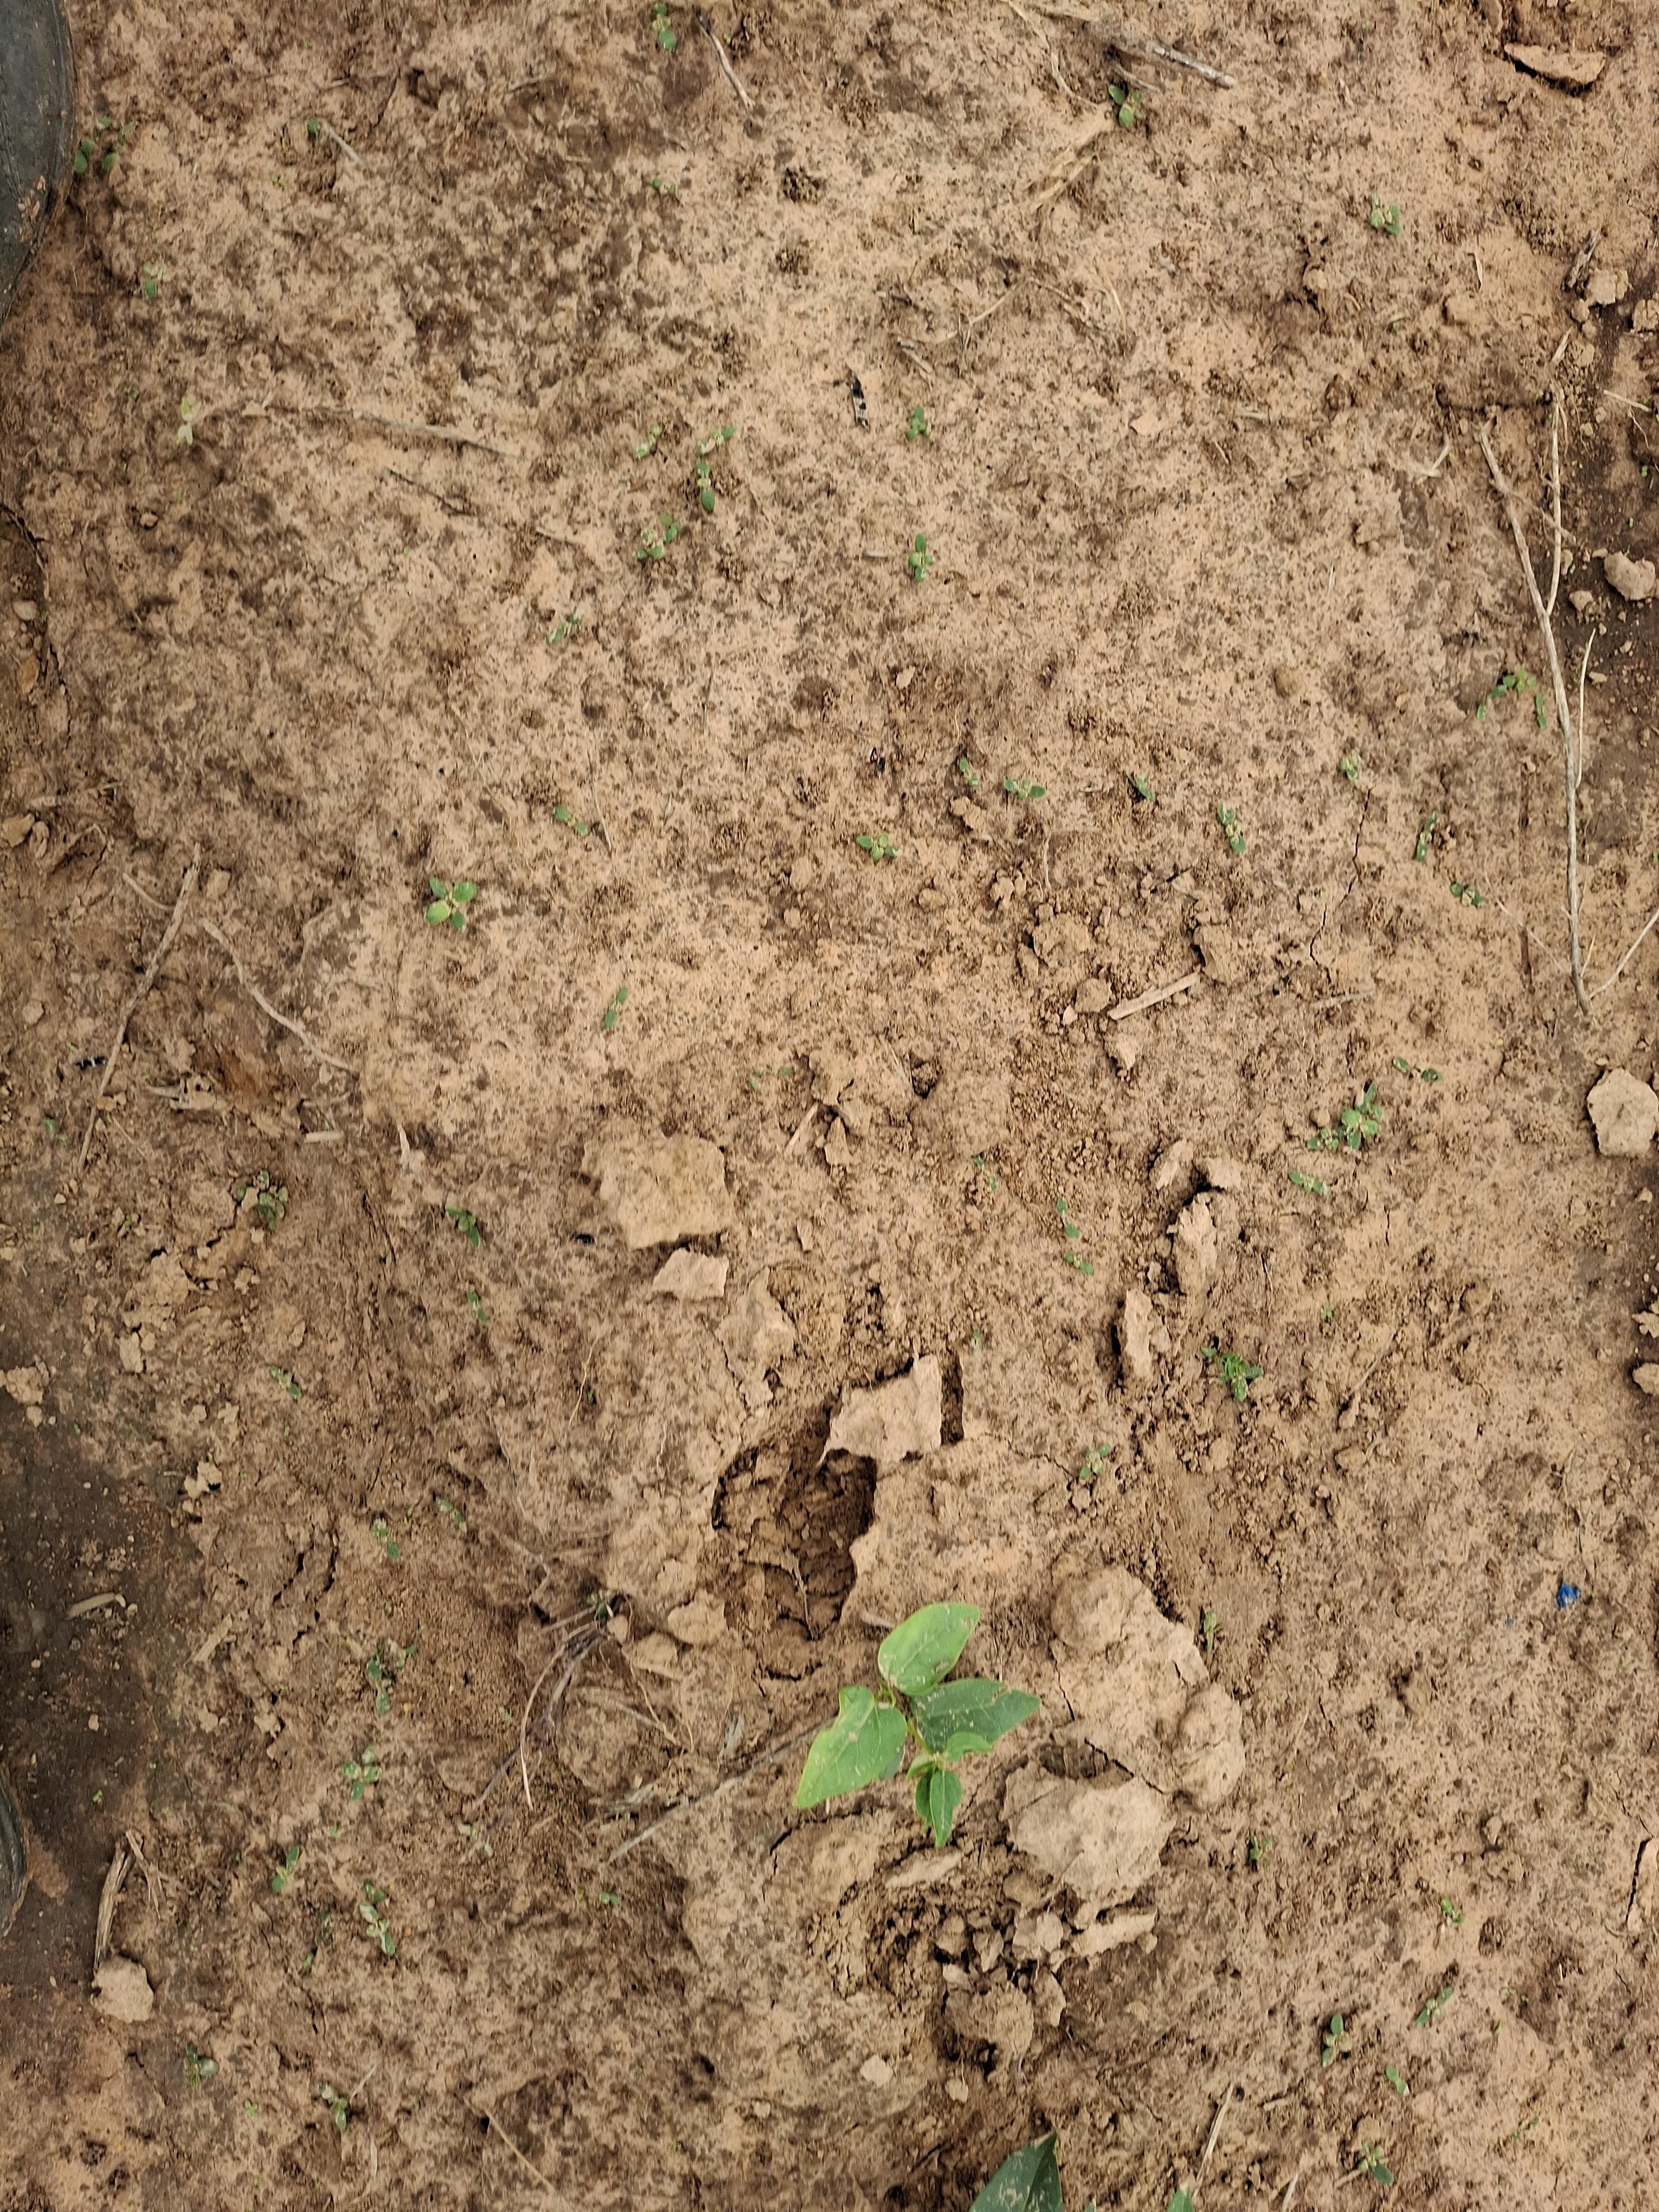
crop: cowpea
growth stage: emergence
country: Nigeria
